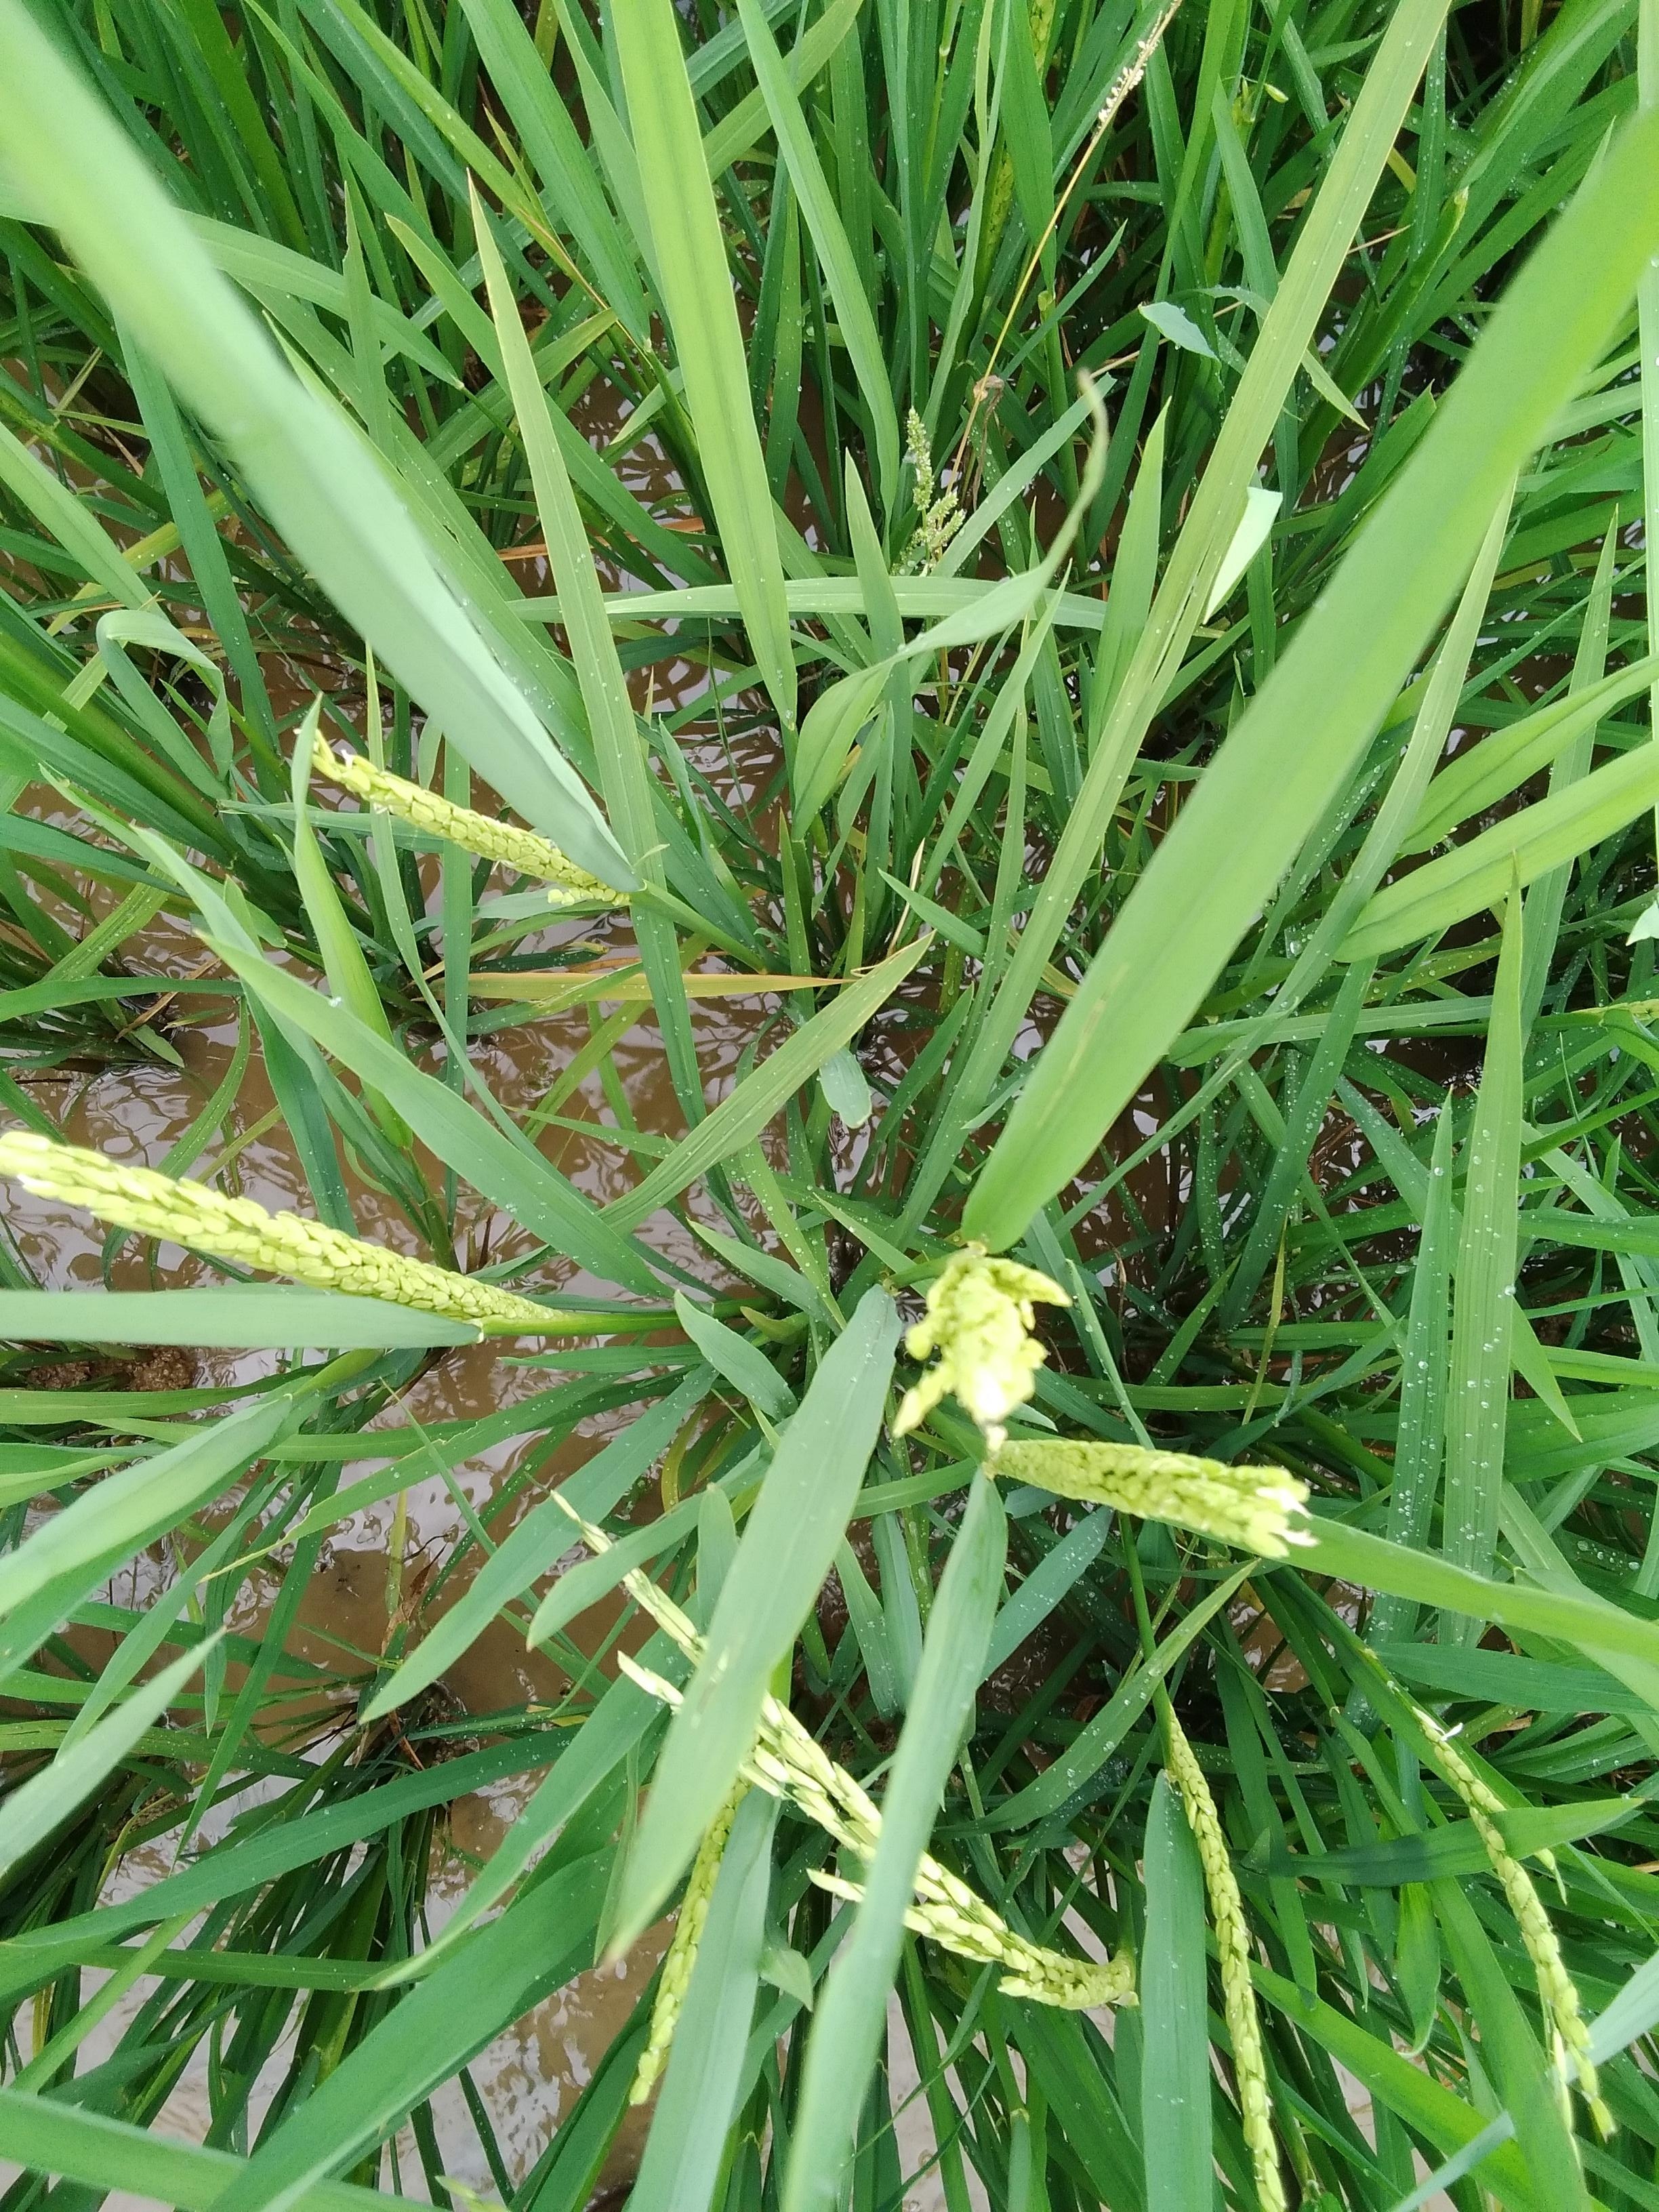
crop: rice
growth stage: heading
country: Nigeria
